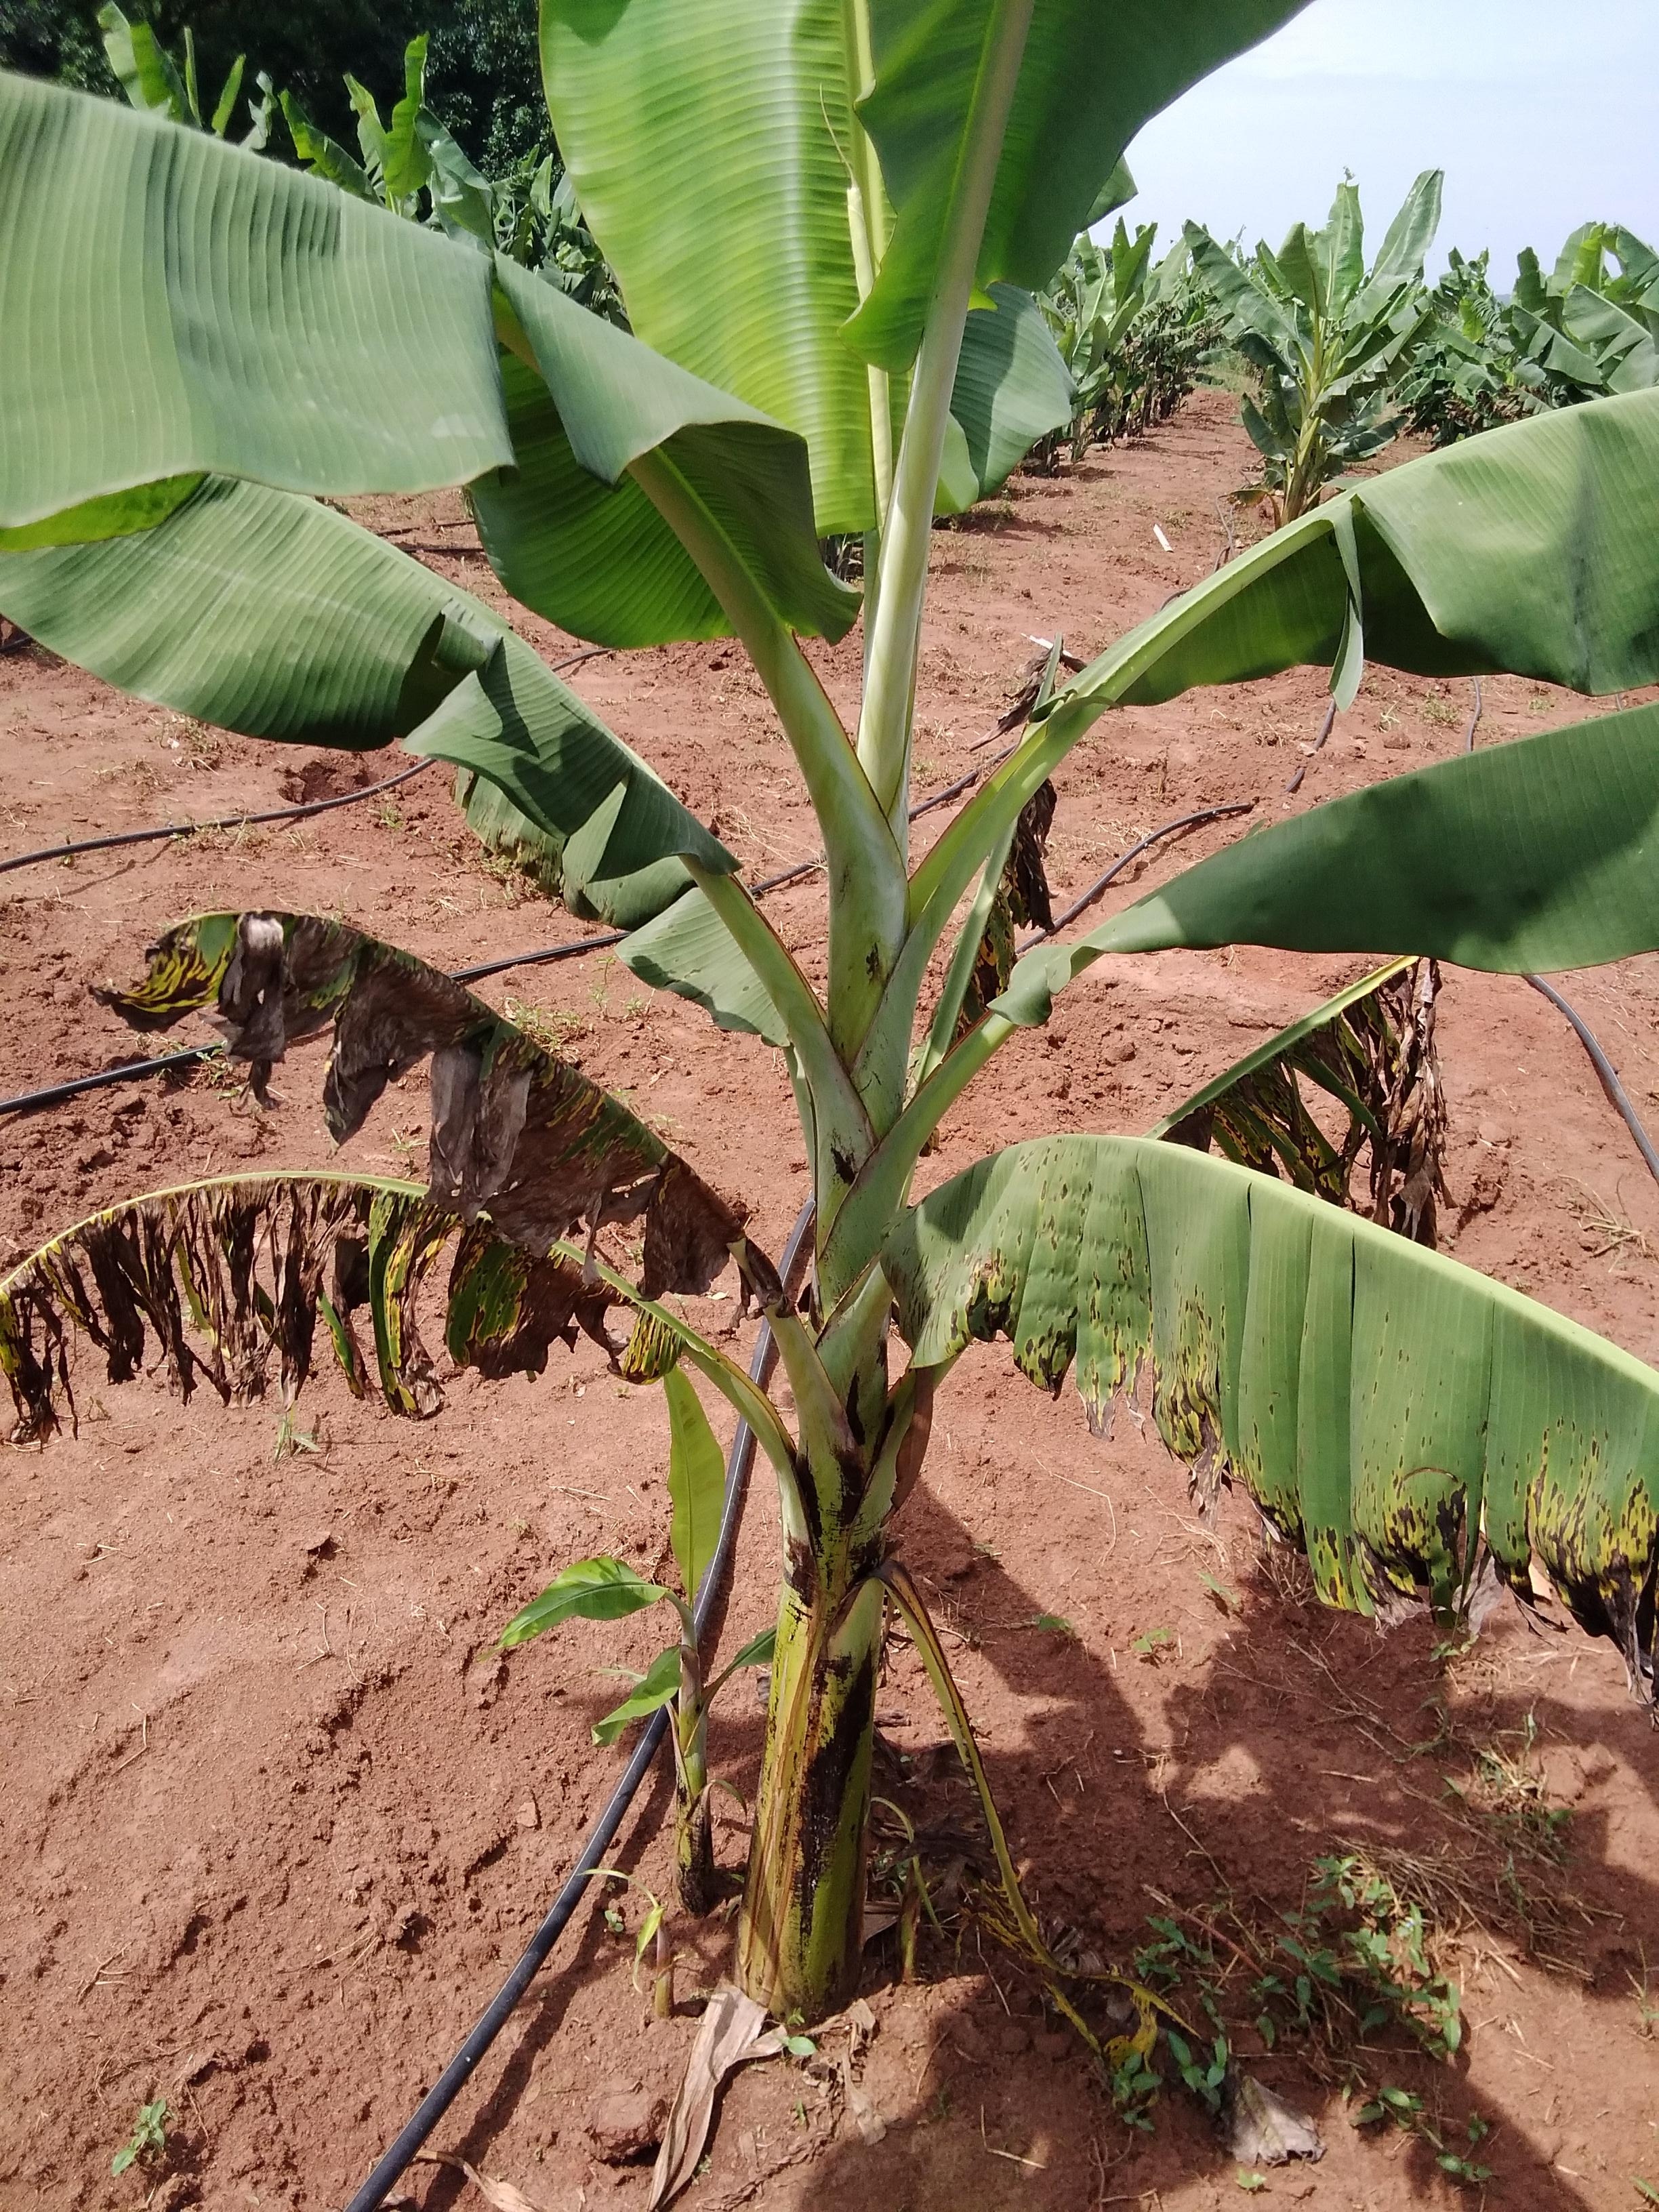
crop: banana
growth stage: vegetative
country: Uganda
